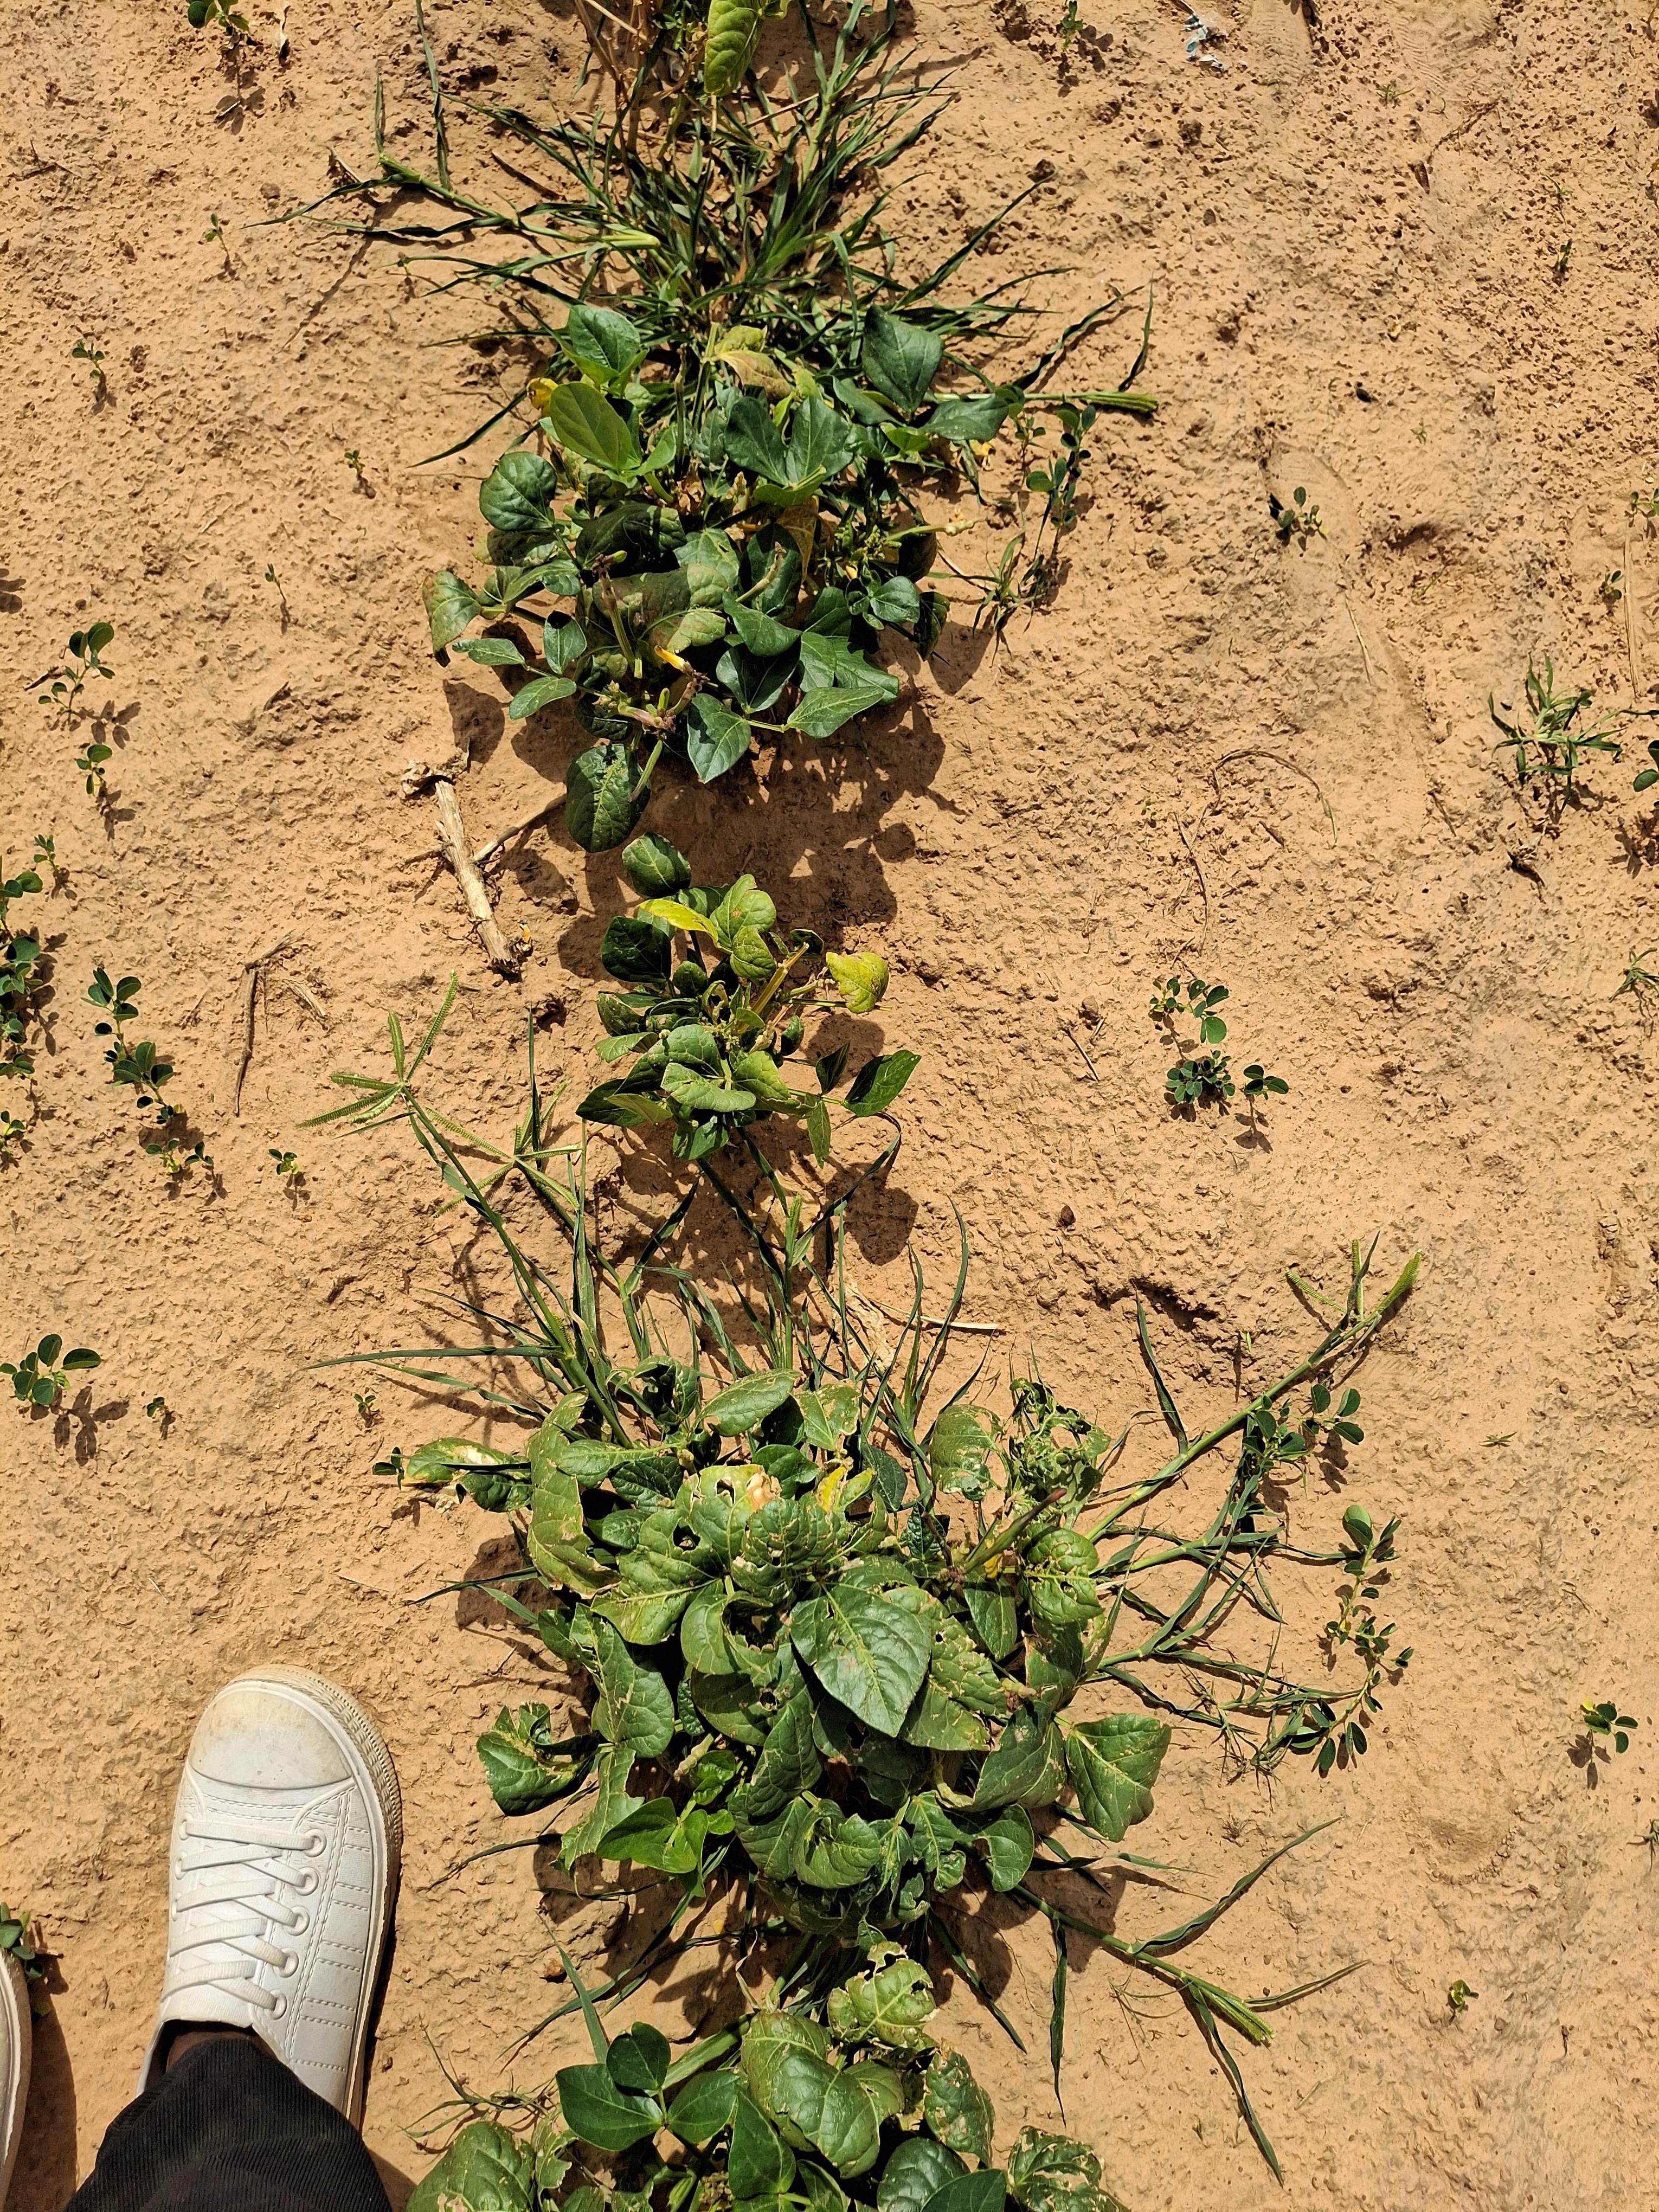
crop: cowpea
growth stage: harvest maturity
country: Nigeria
